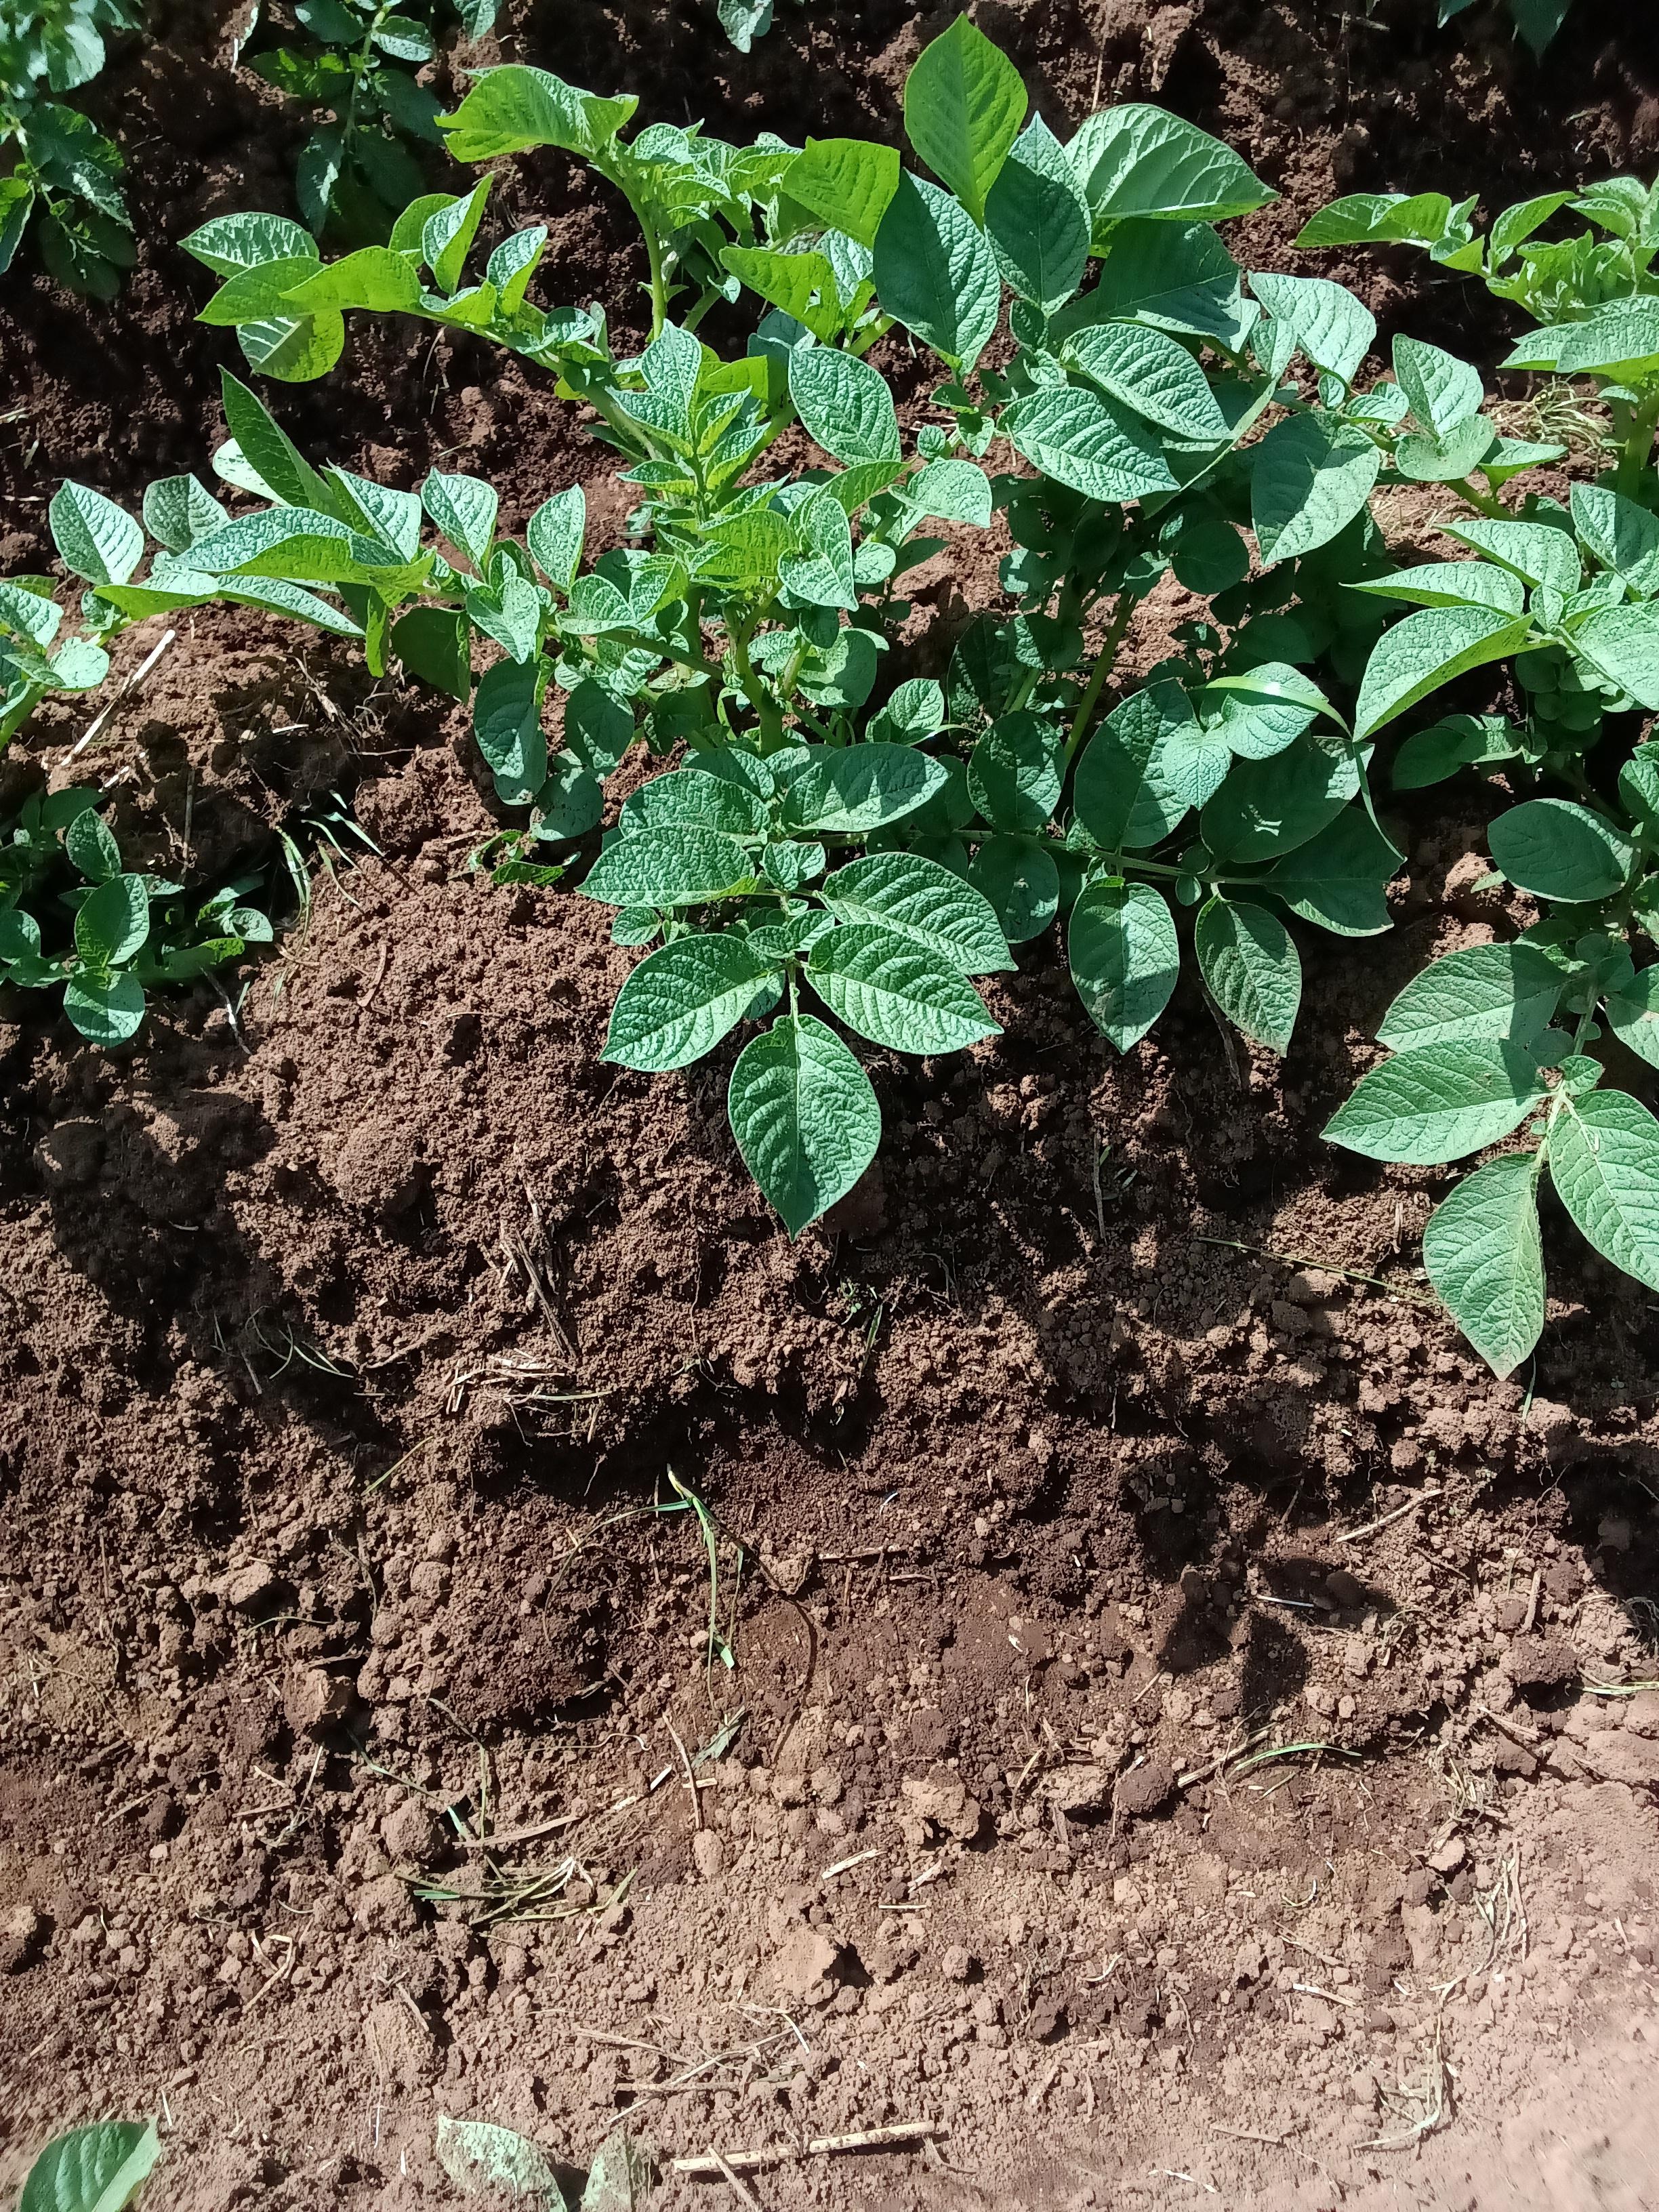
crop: potato
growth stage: vegetative
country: Kenya
